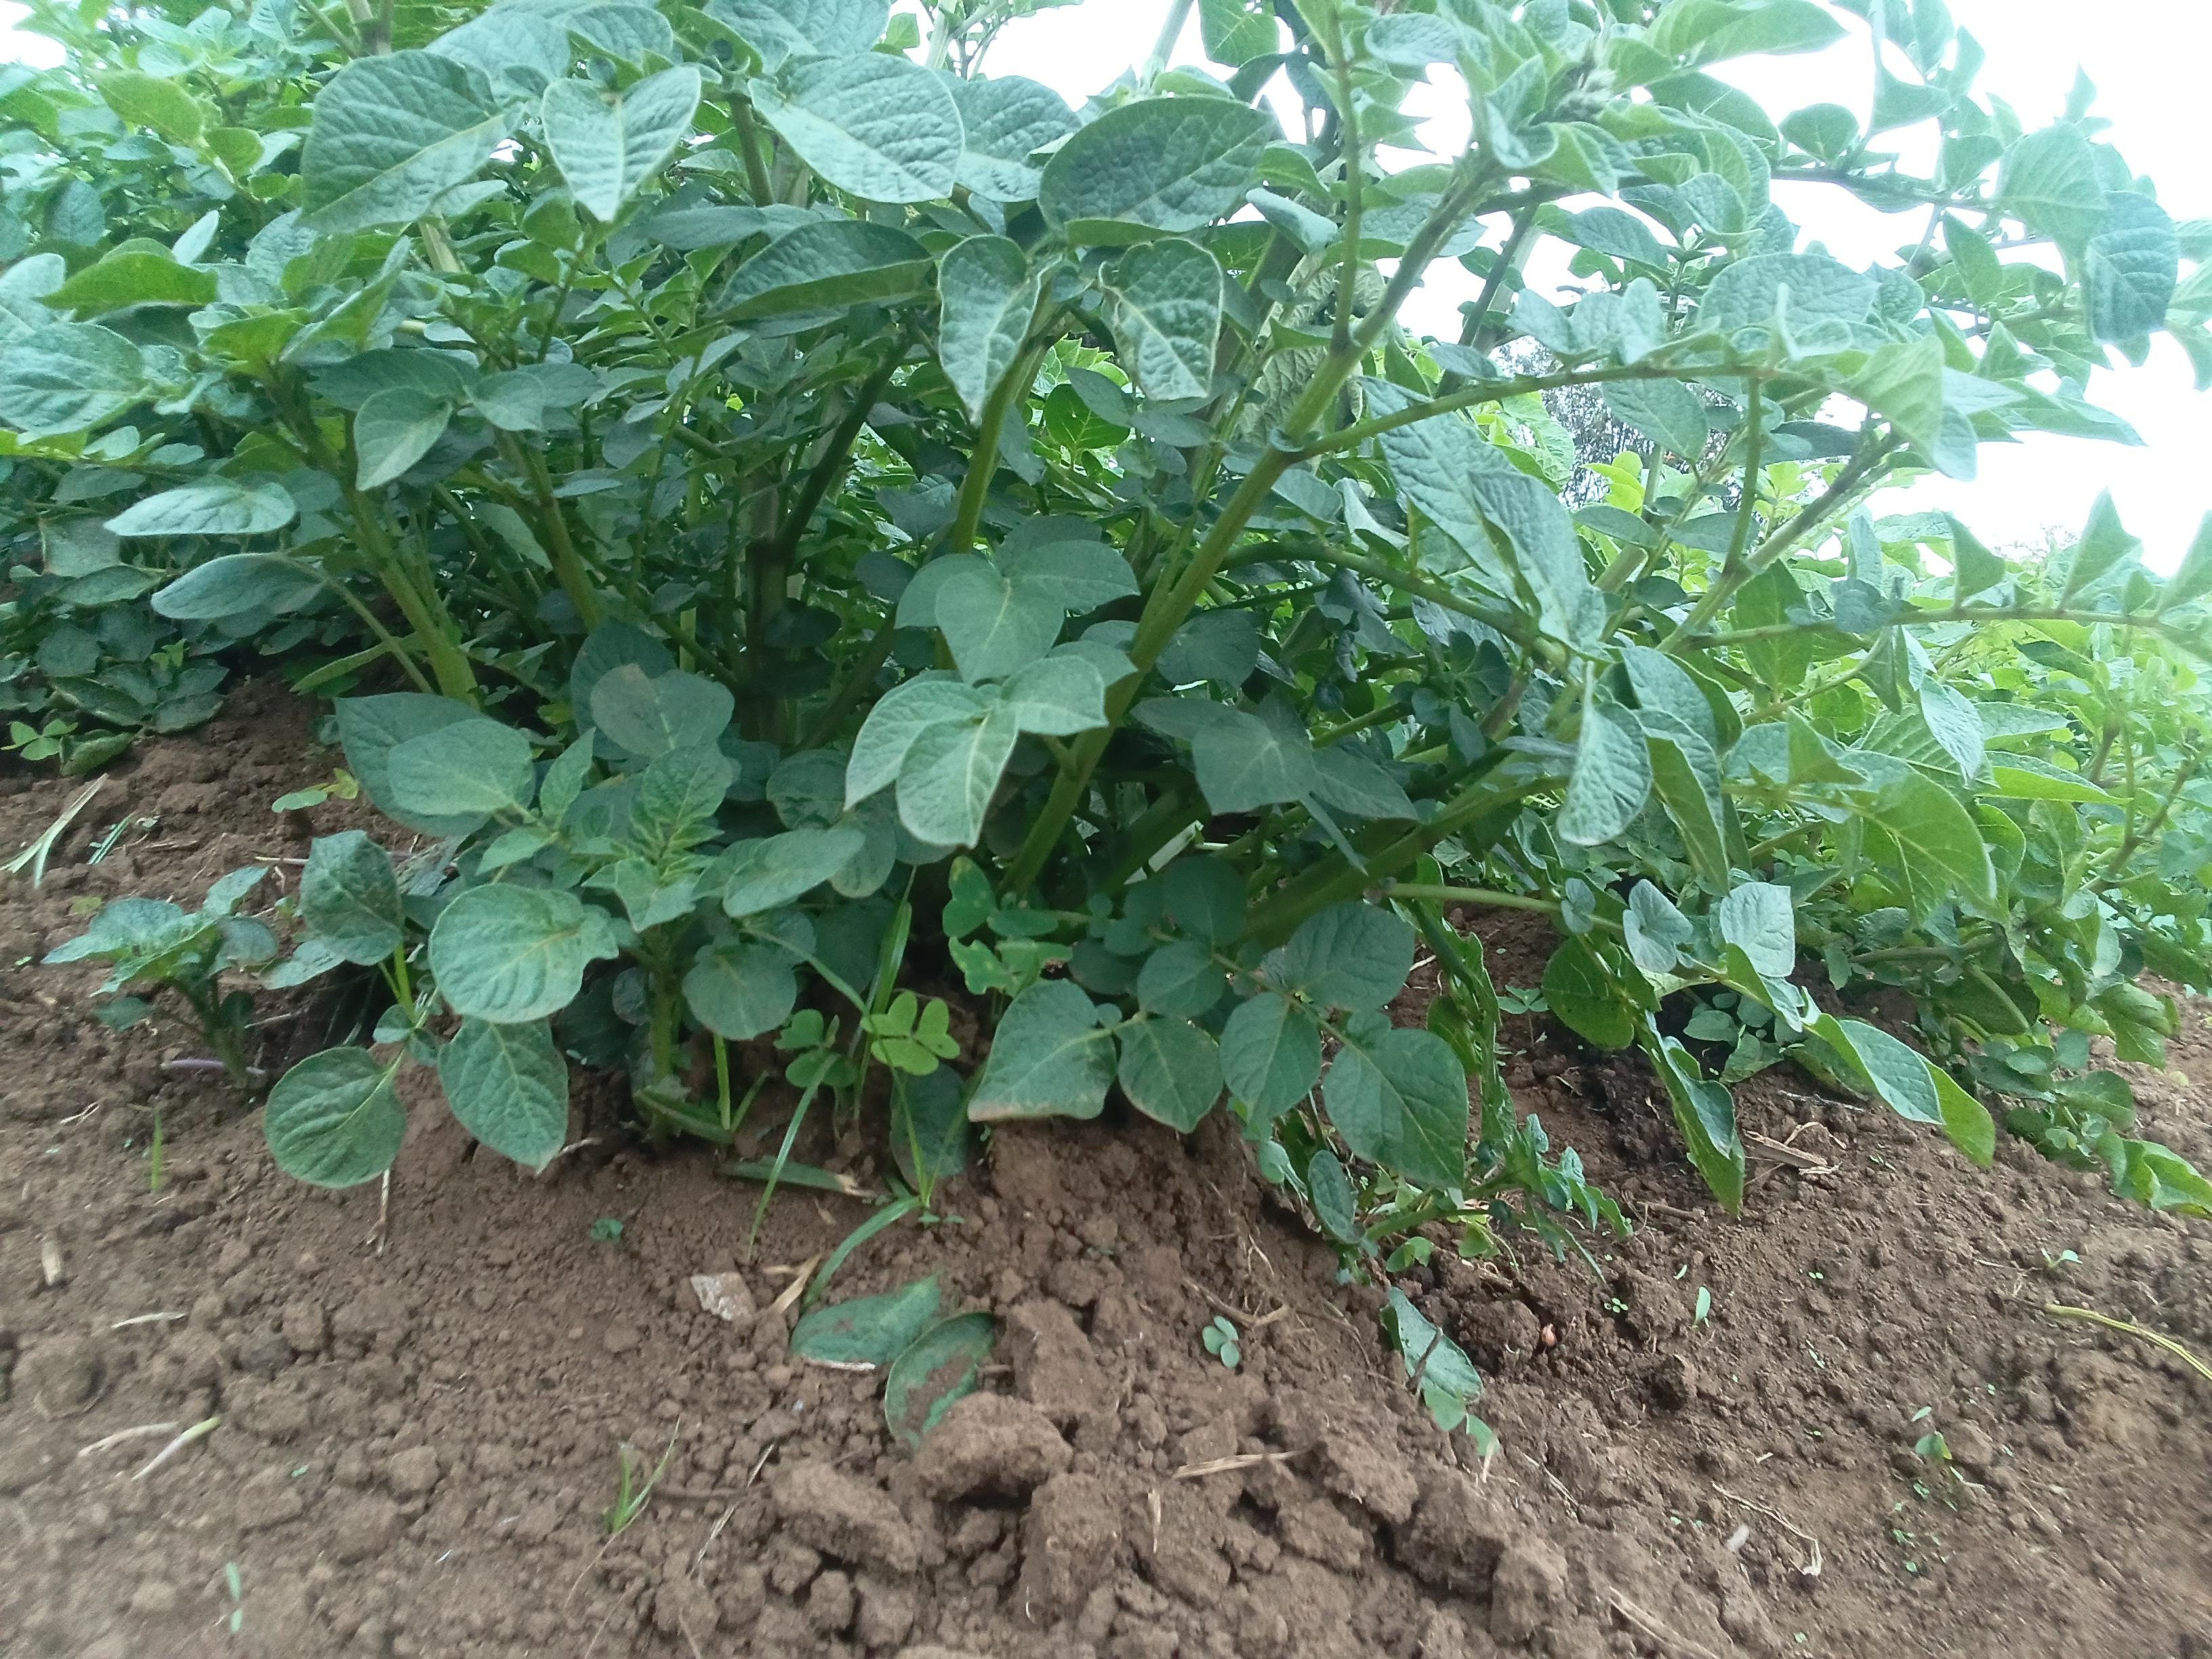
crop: potato
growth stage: vegetative
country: Kenya
